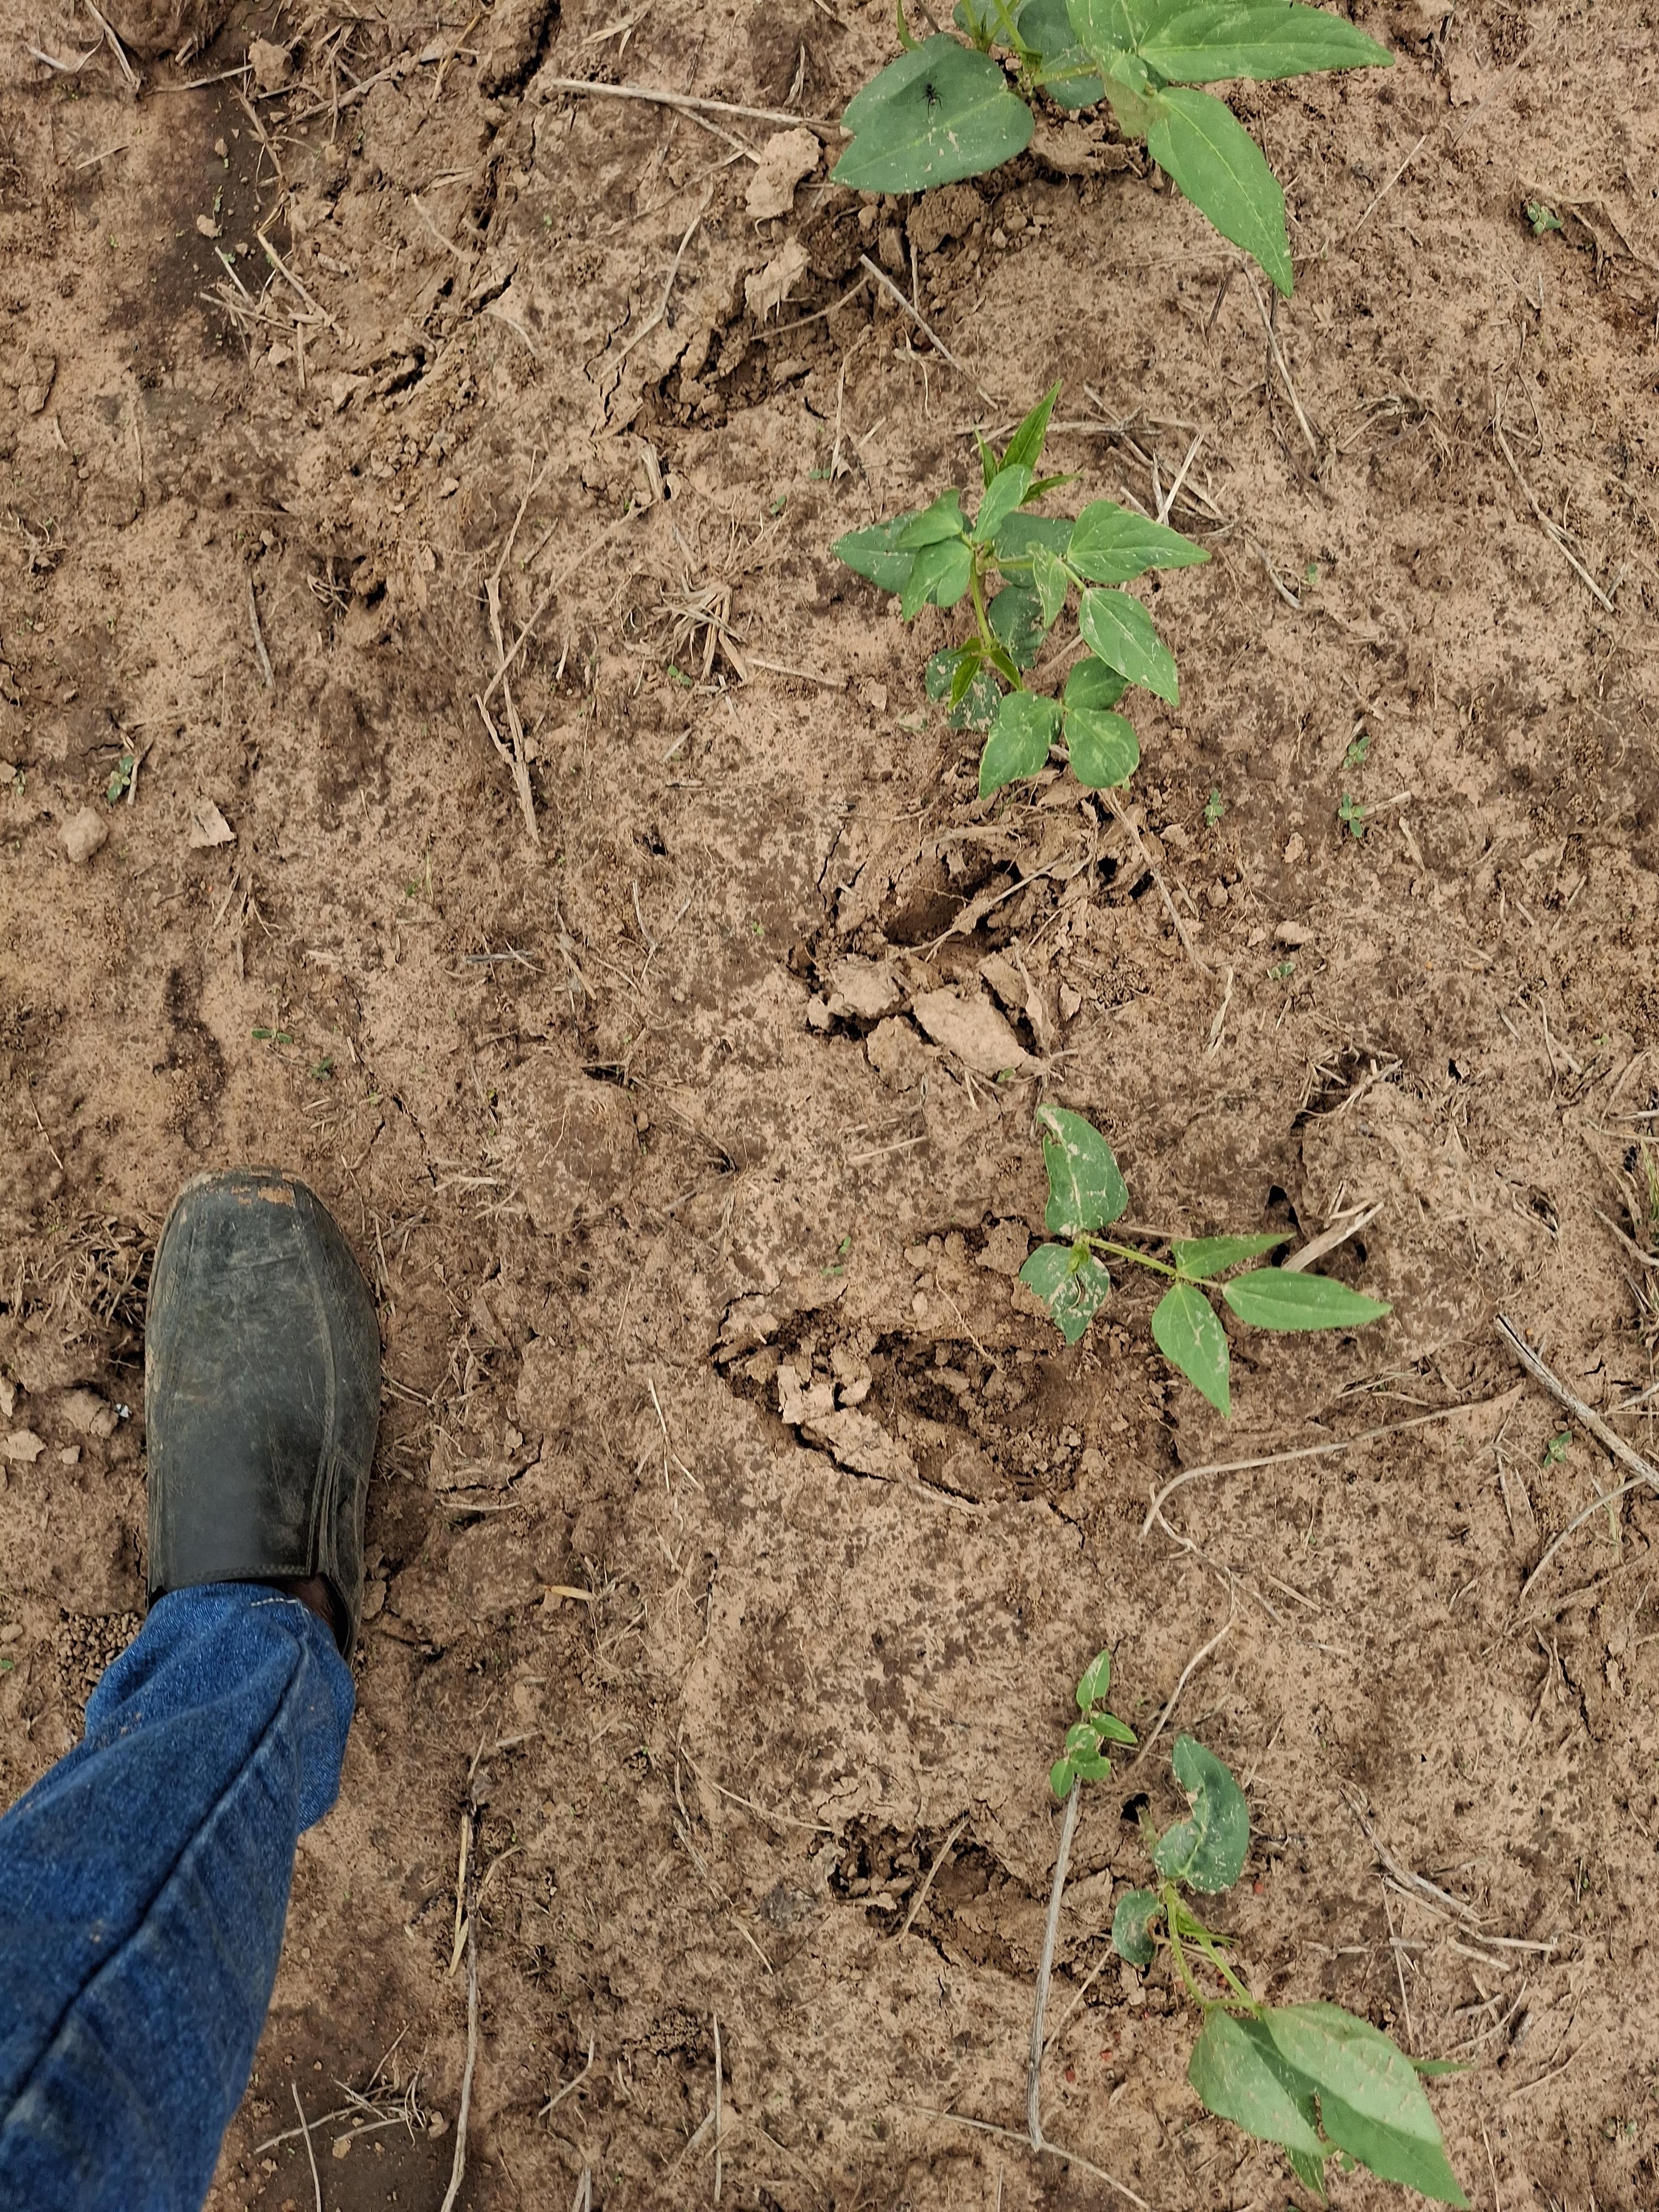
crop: cowpea
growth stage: emergence
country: Nigeria
